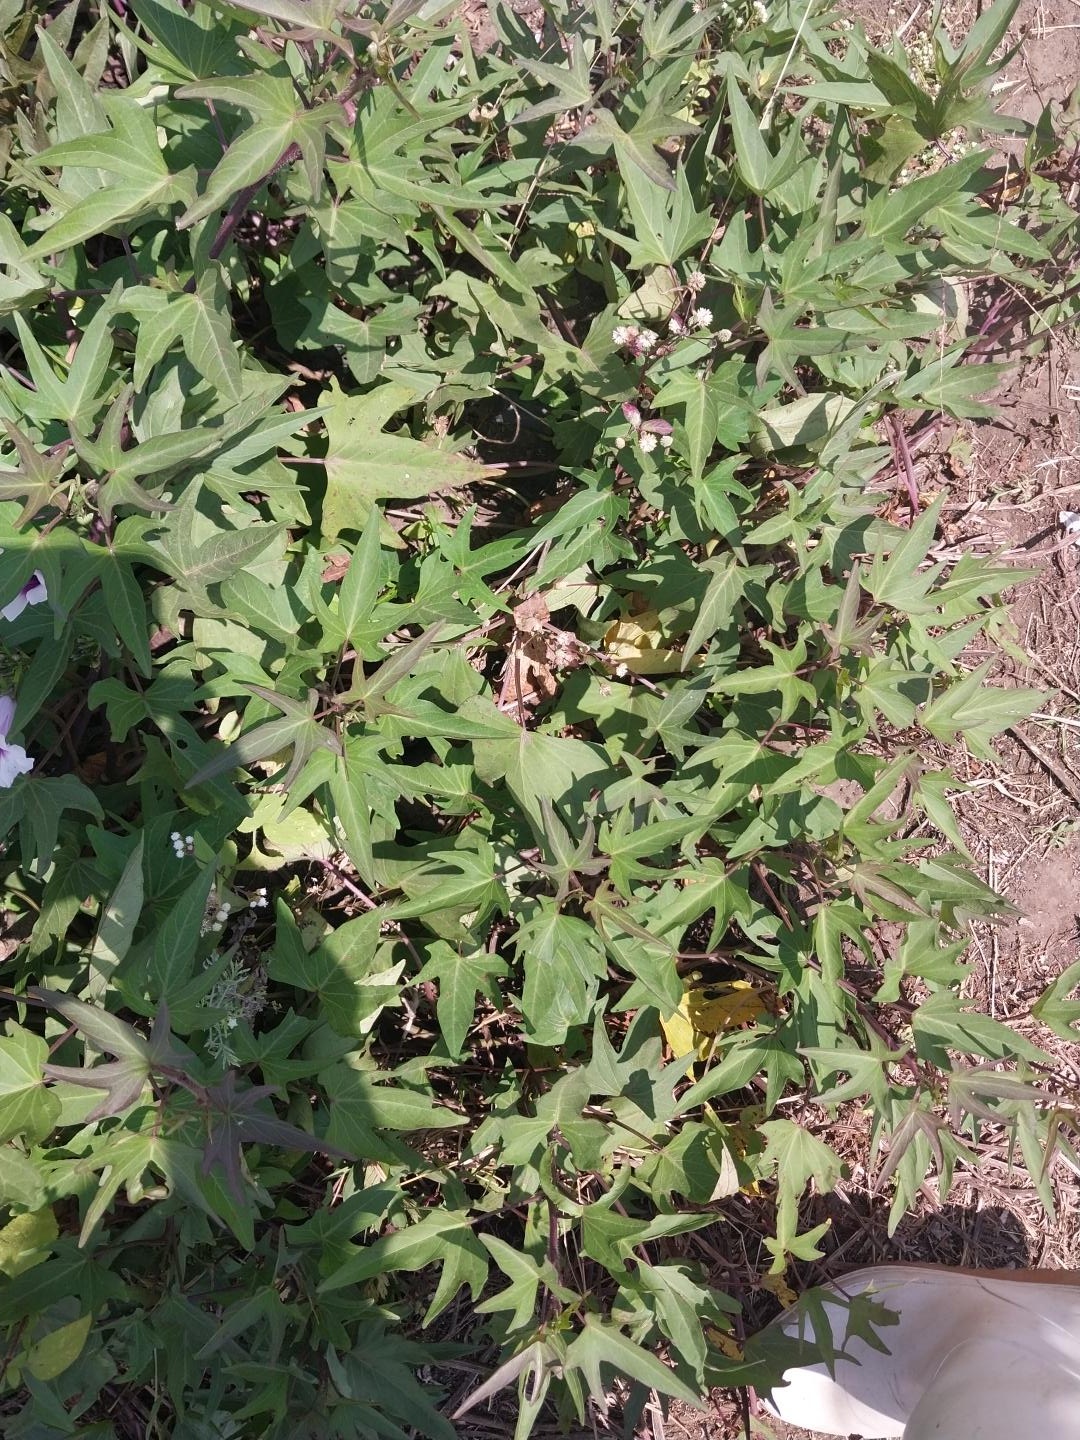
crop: sweet potato
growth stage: flowering
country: Tanzania
